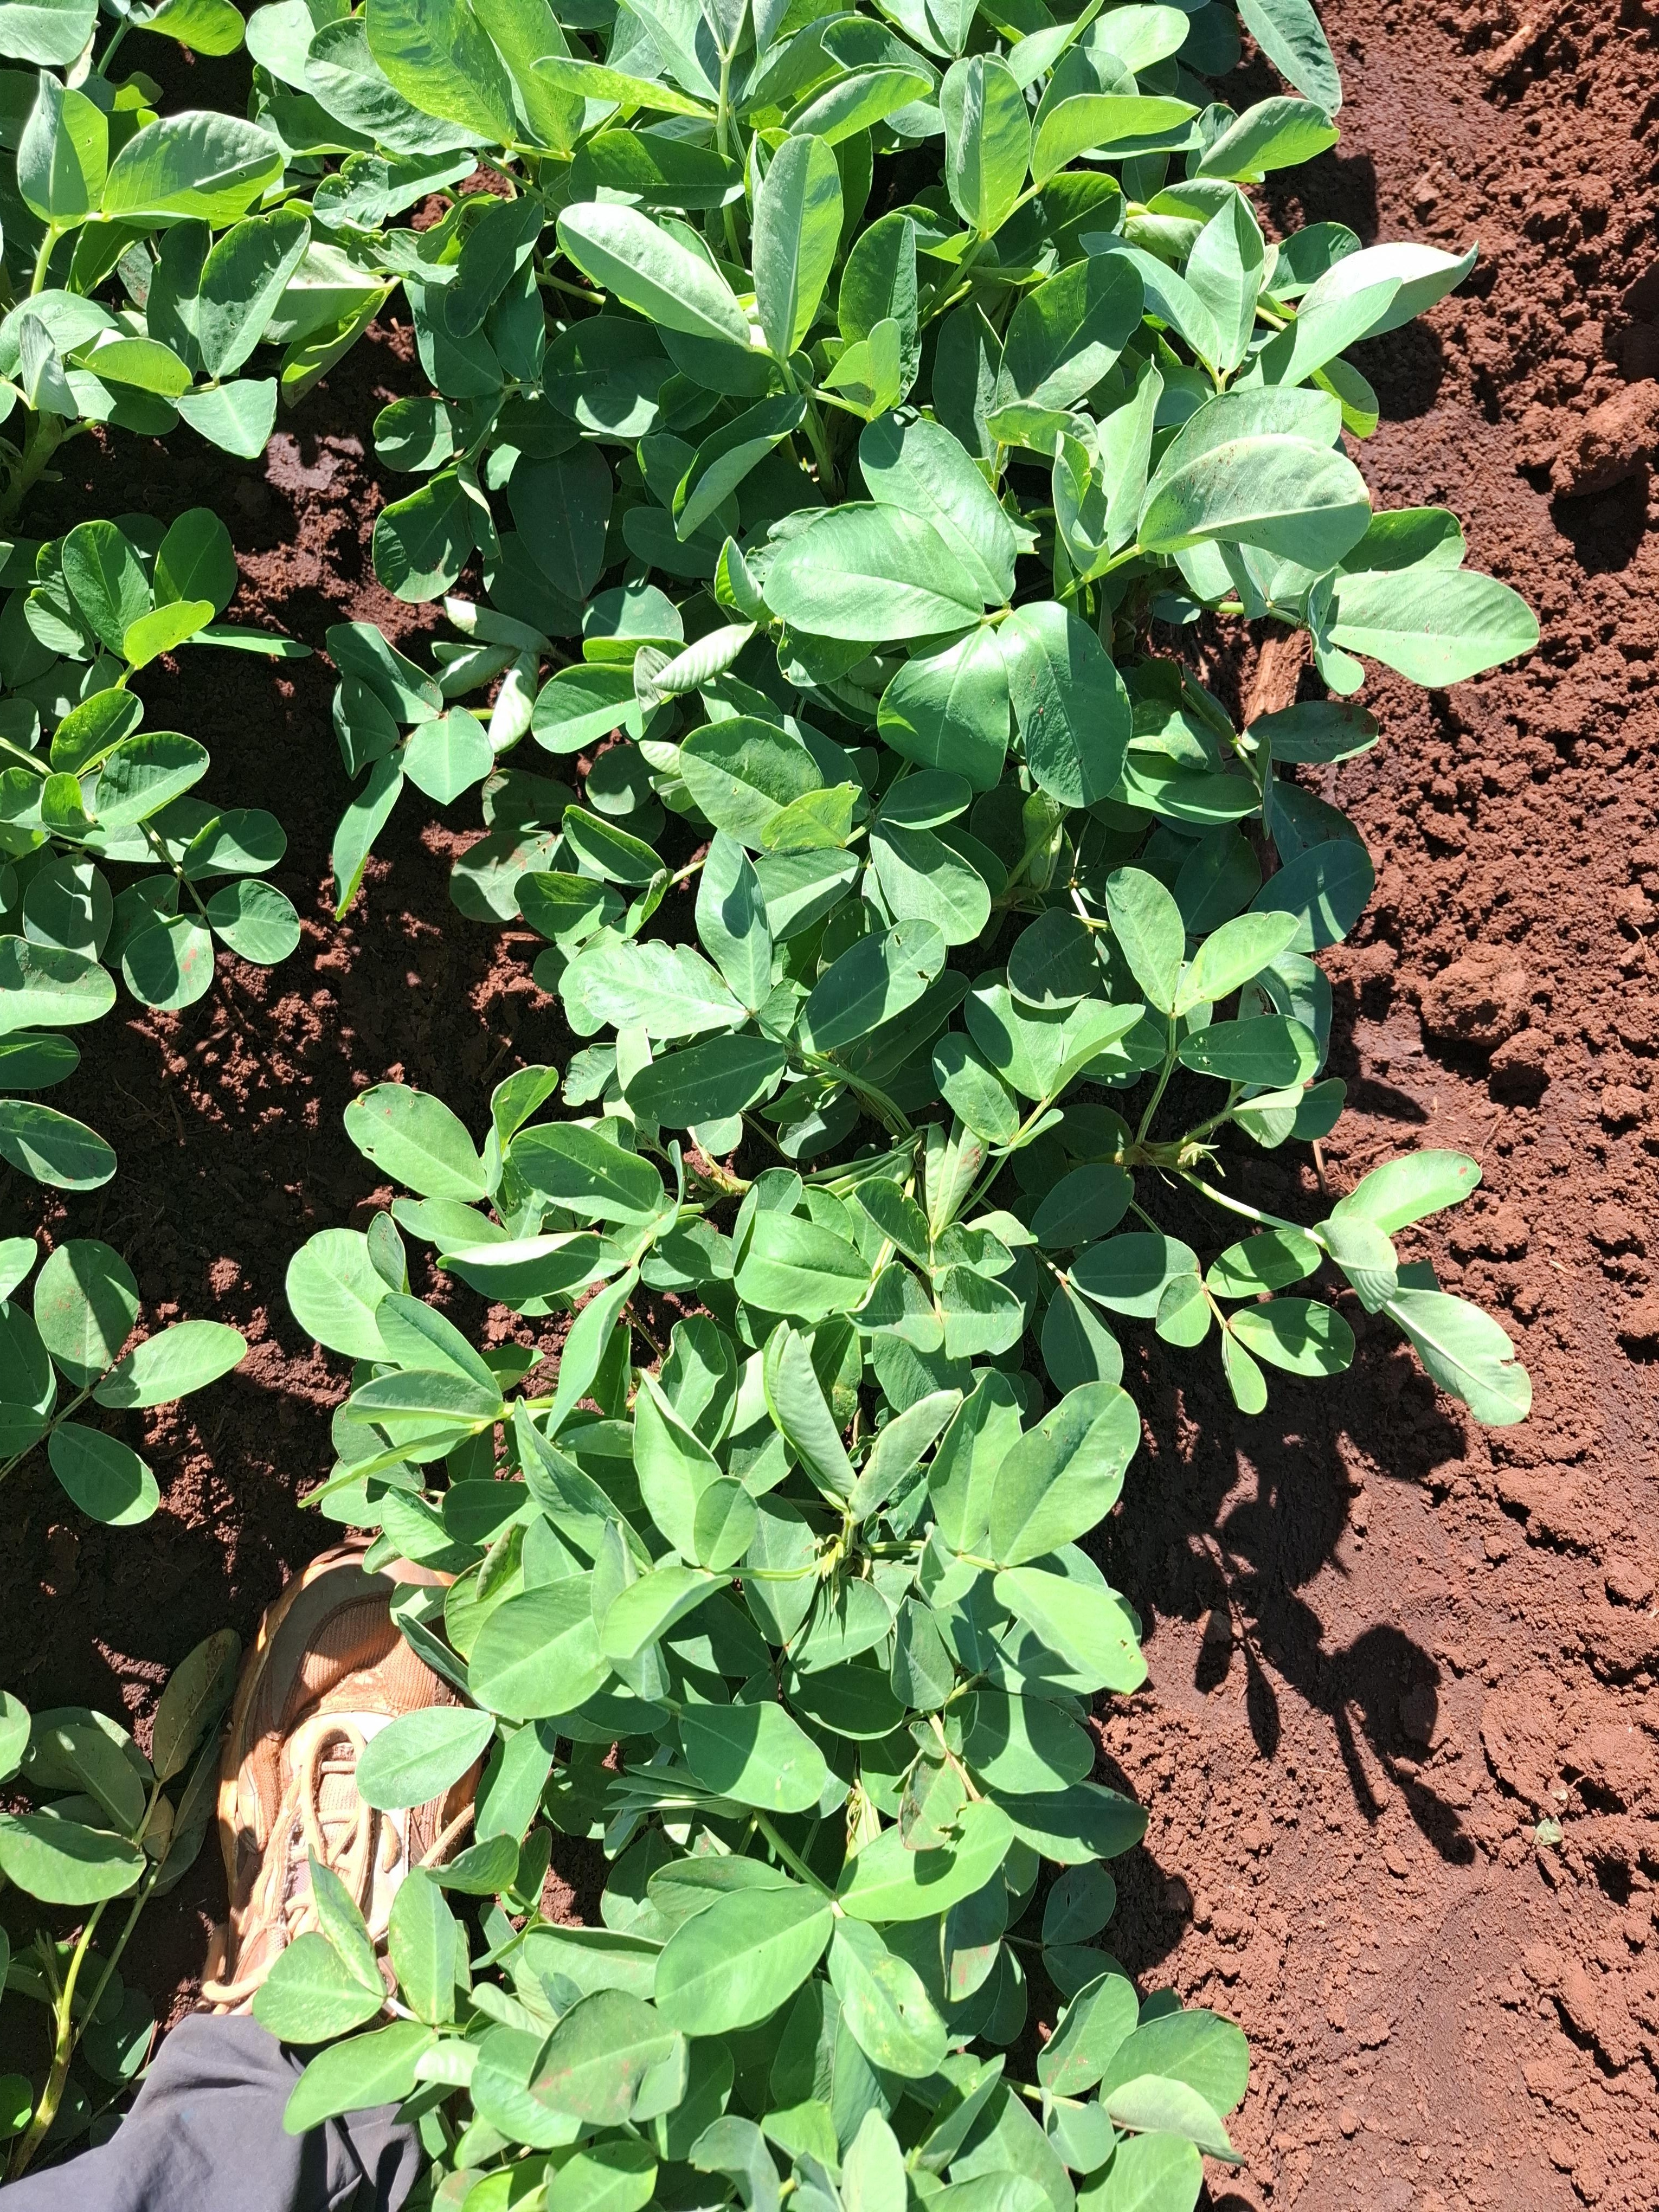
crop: groundnut
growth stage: flowering
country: Kenya
